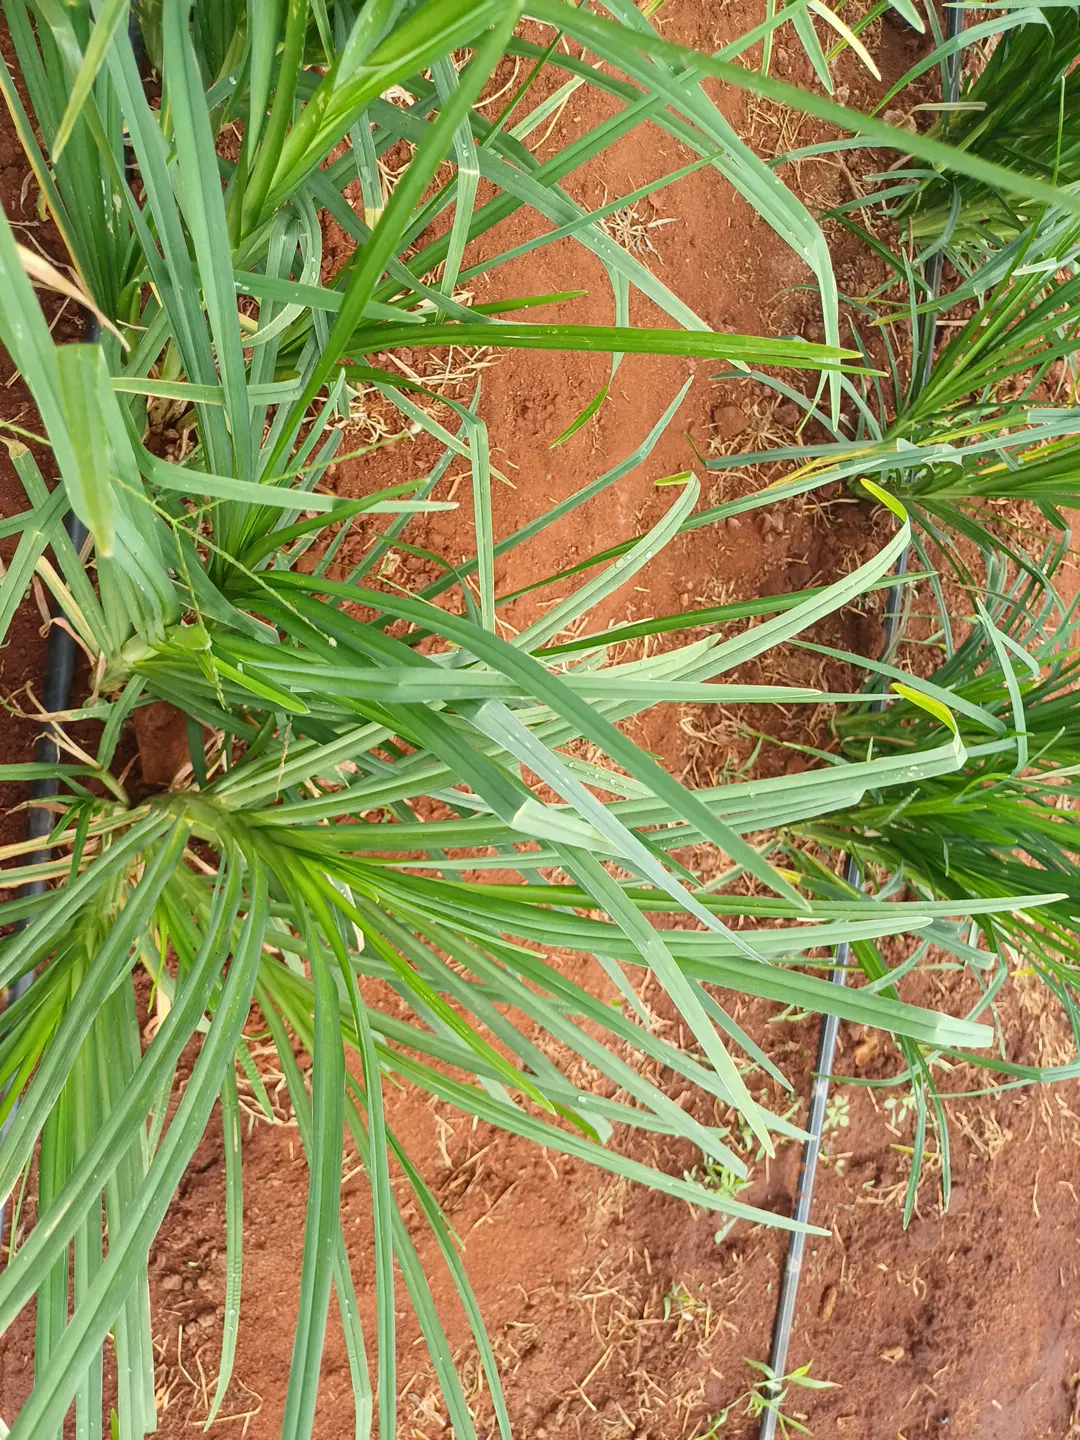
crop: finger millet
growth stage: vegetative
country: Kenya
